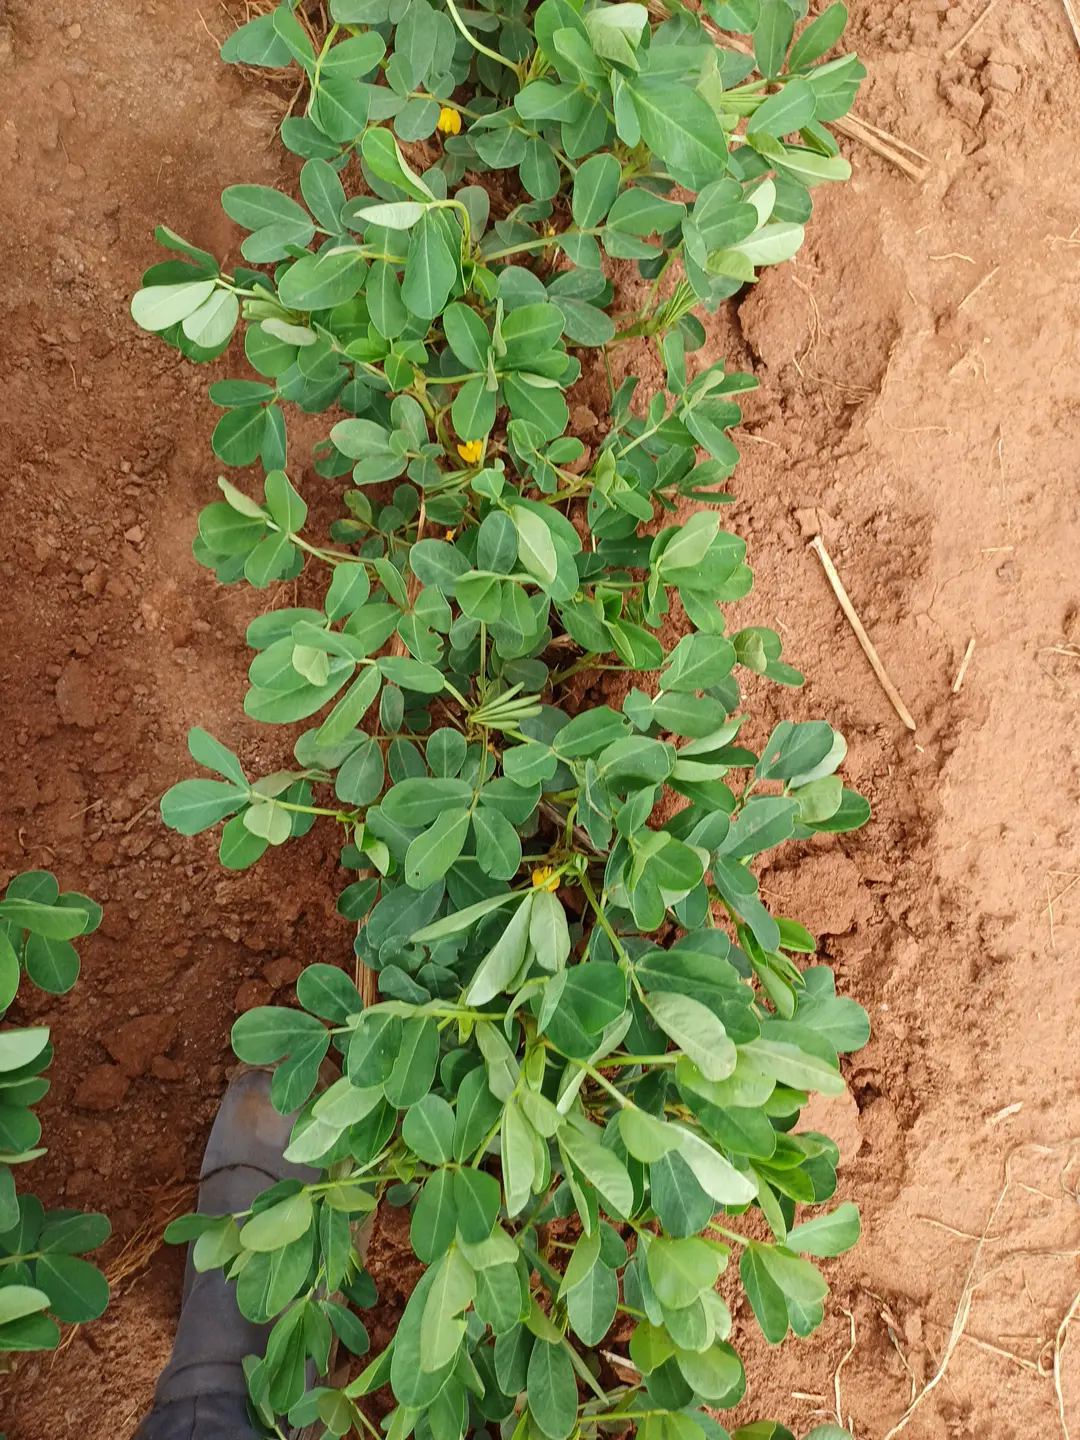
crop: groundnut
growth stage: flowering
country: Kenya
